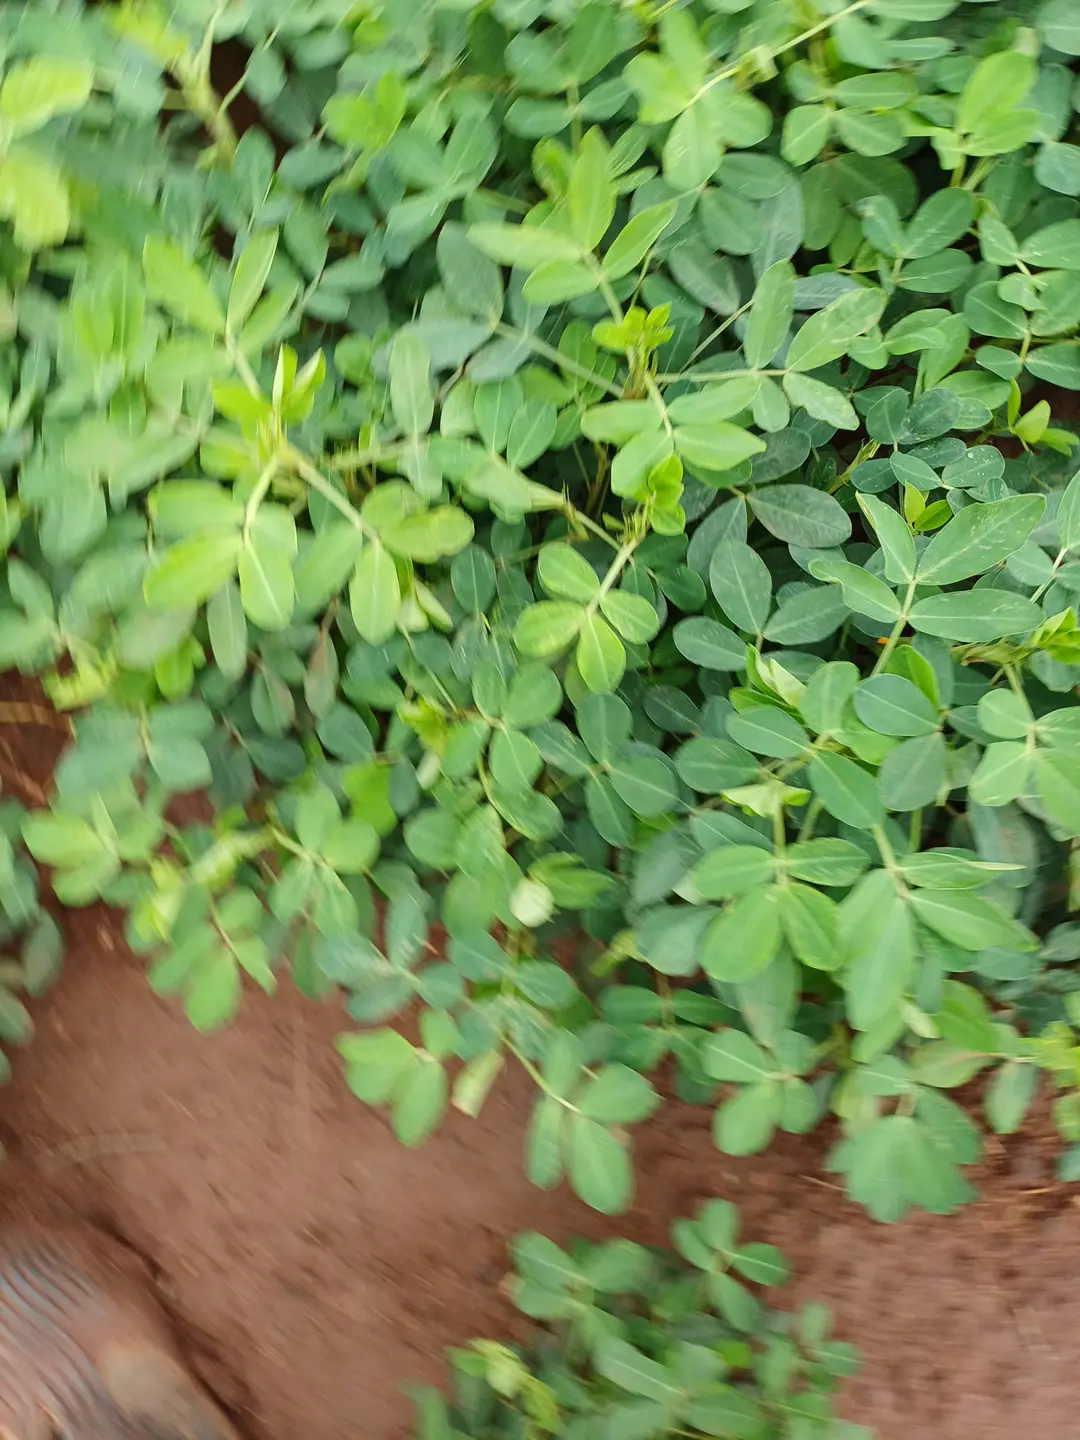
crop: groundnut
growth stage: flowering
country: Kenya
